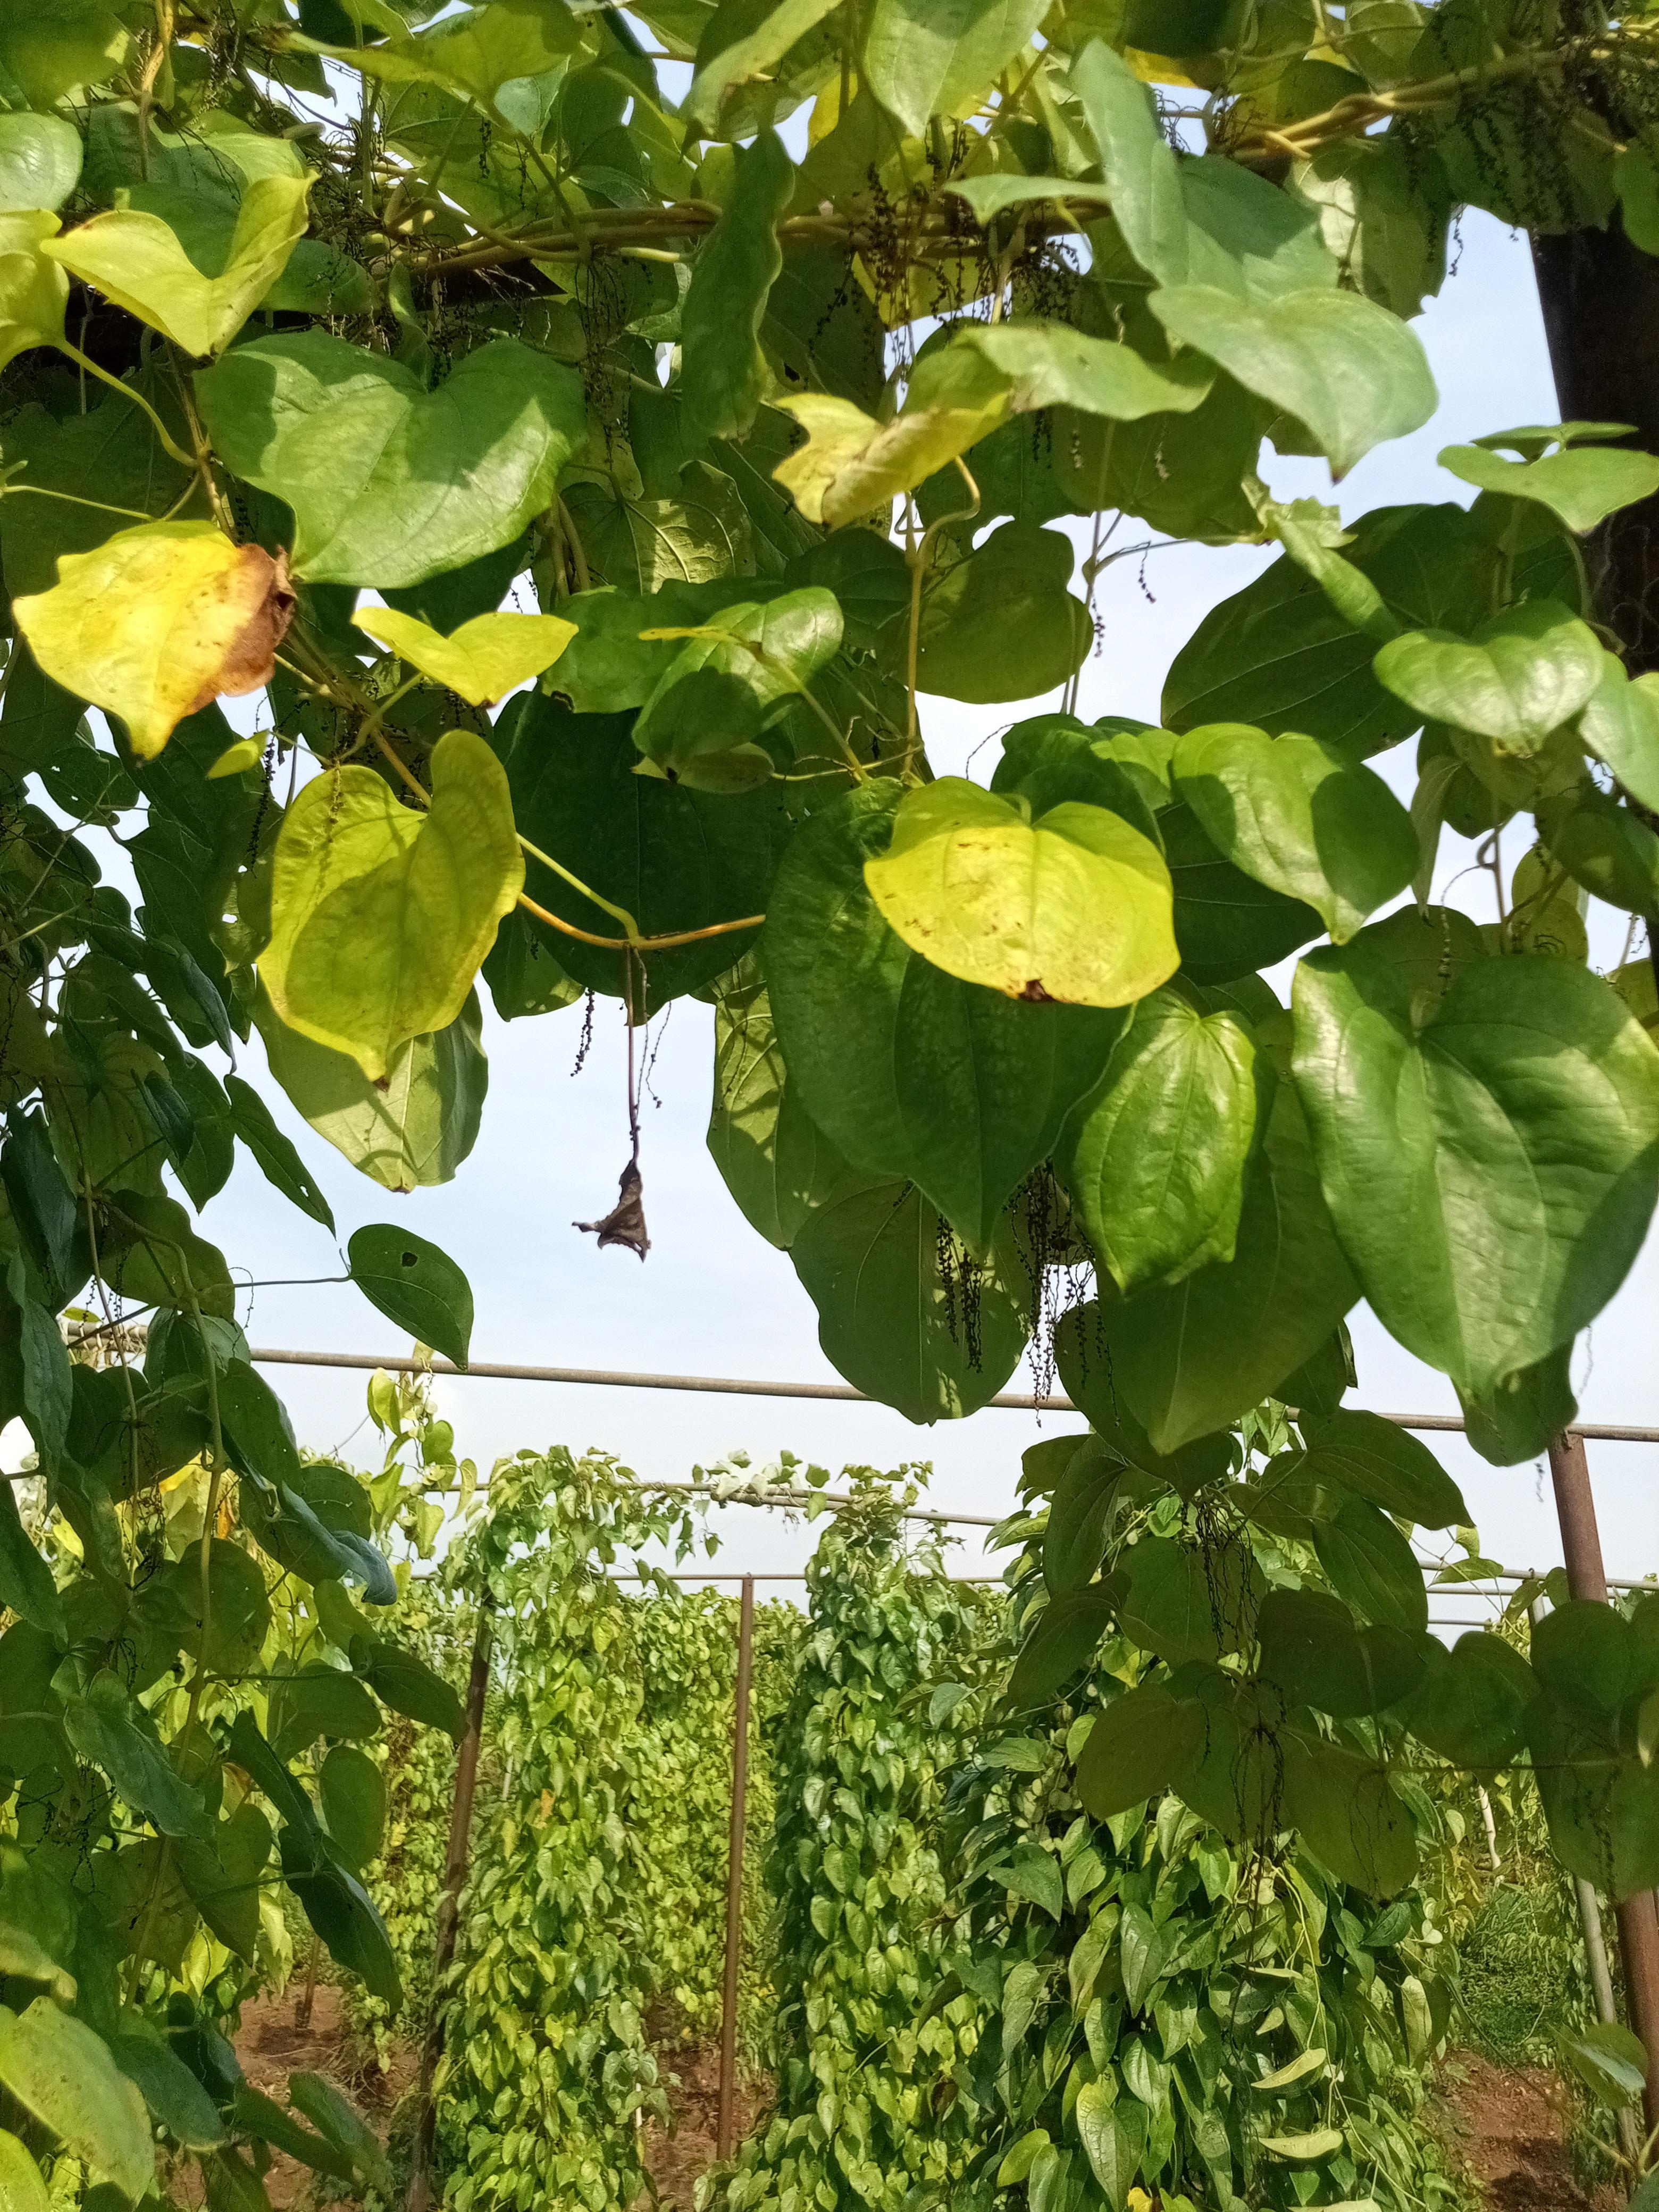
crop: yam
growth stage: maturity
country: Nigeria
